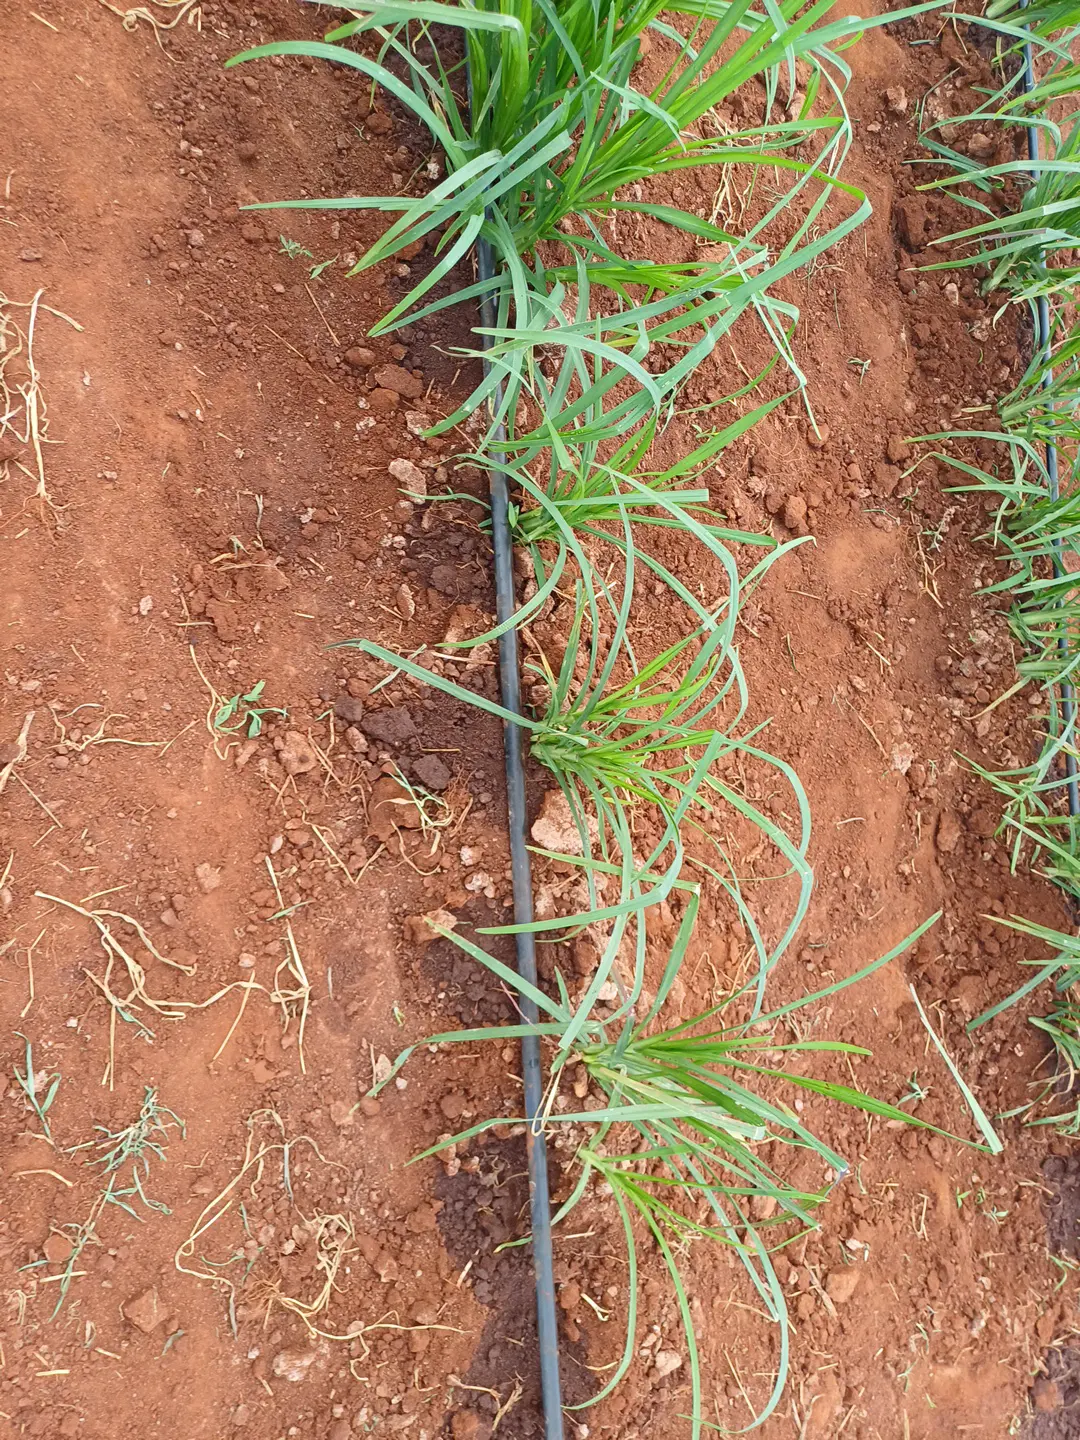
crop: finger millet
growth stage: elongation stem
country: Kenya
